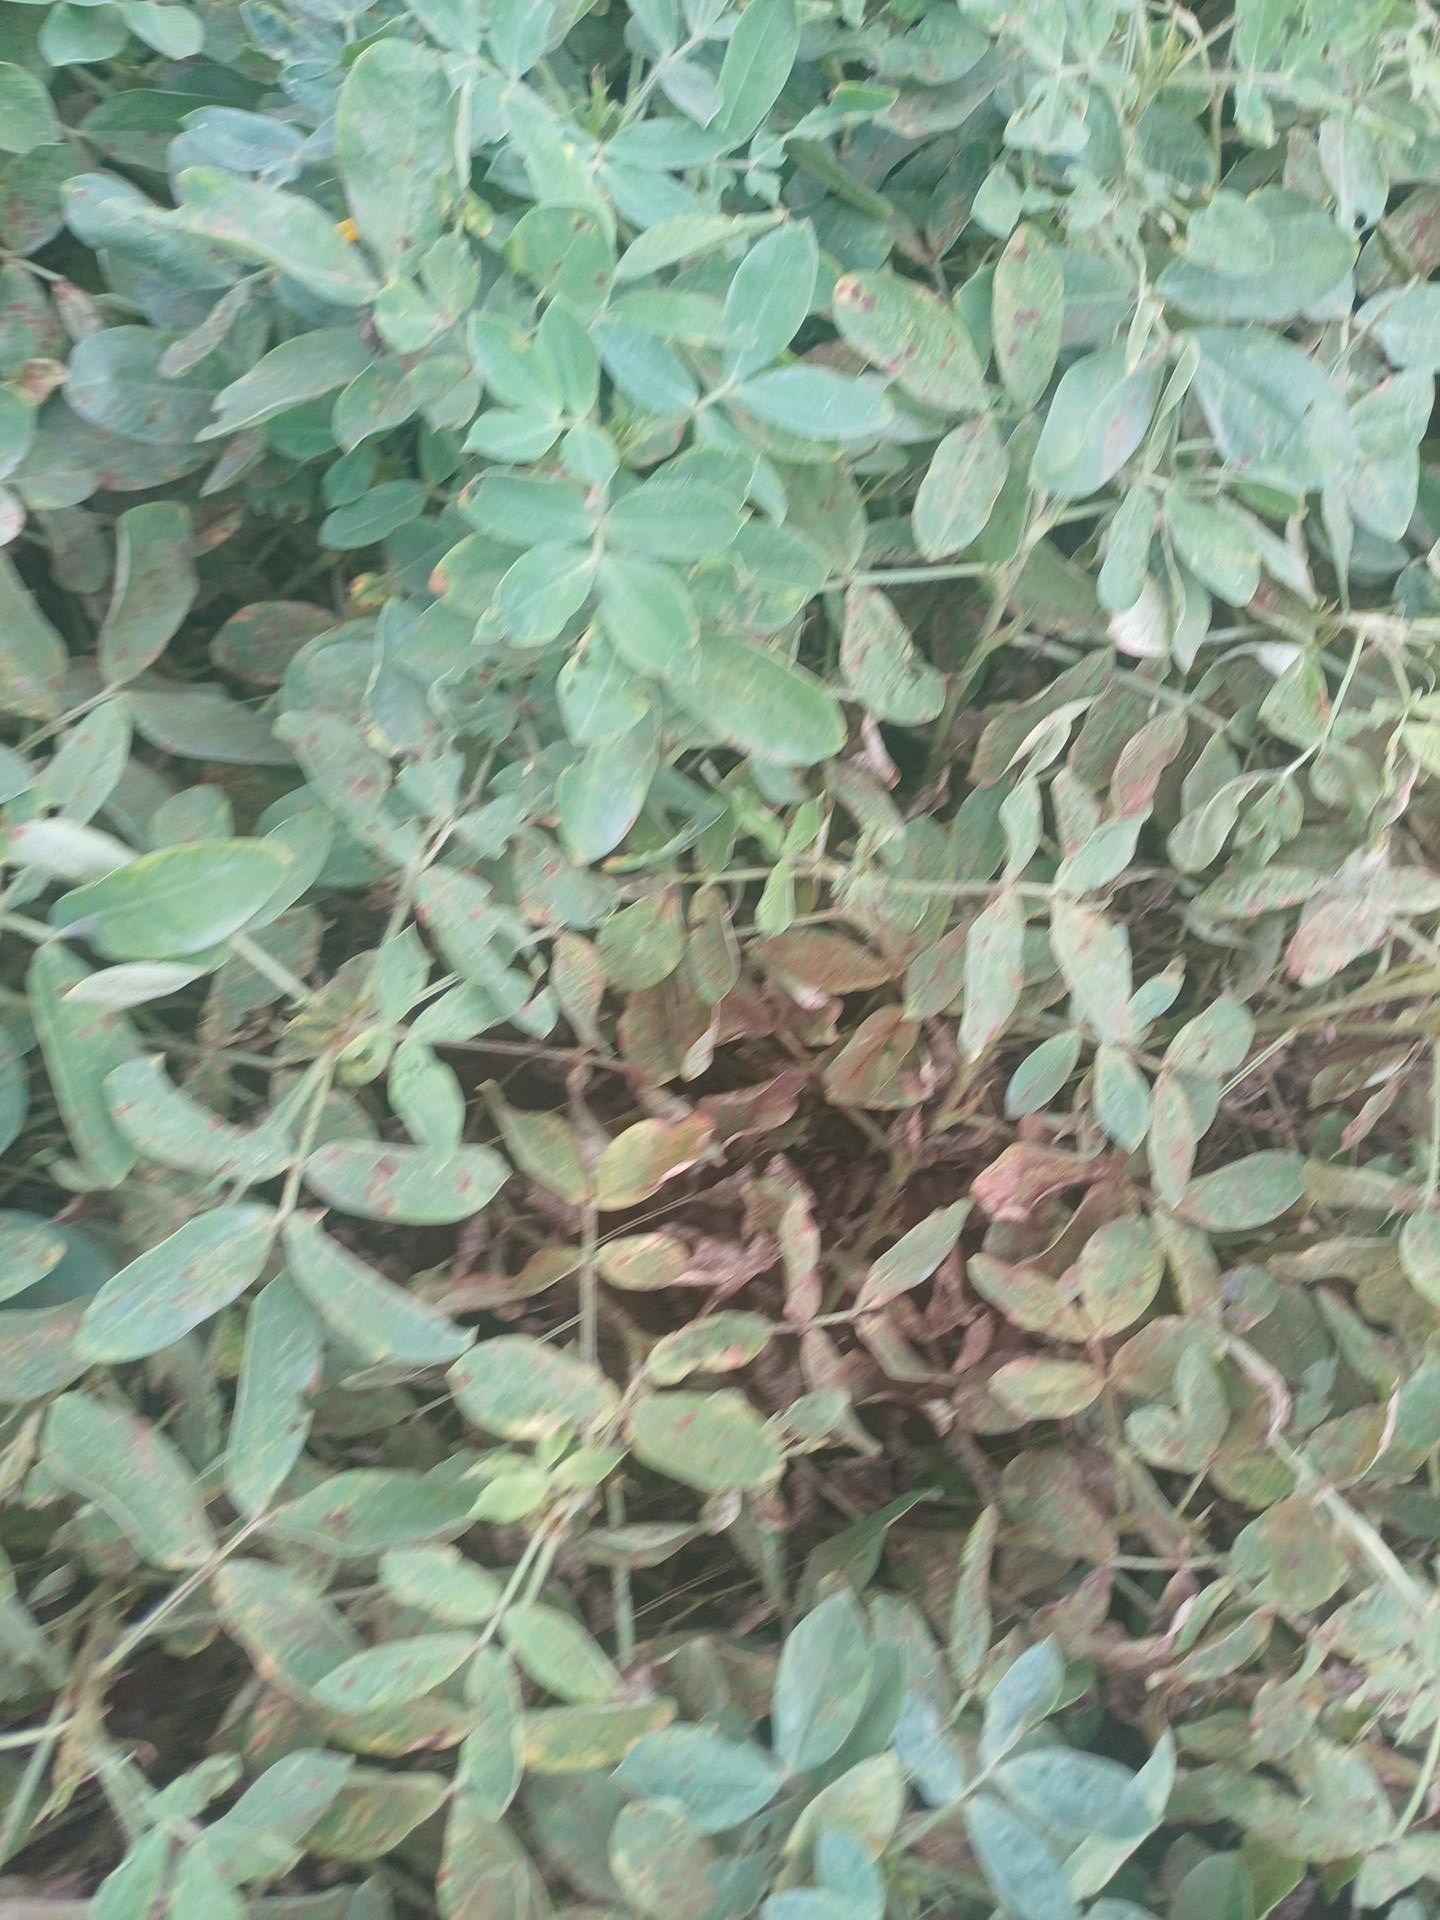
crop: groundnut
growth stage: pegging
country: Kenya
